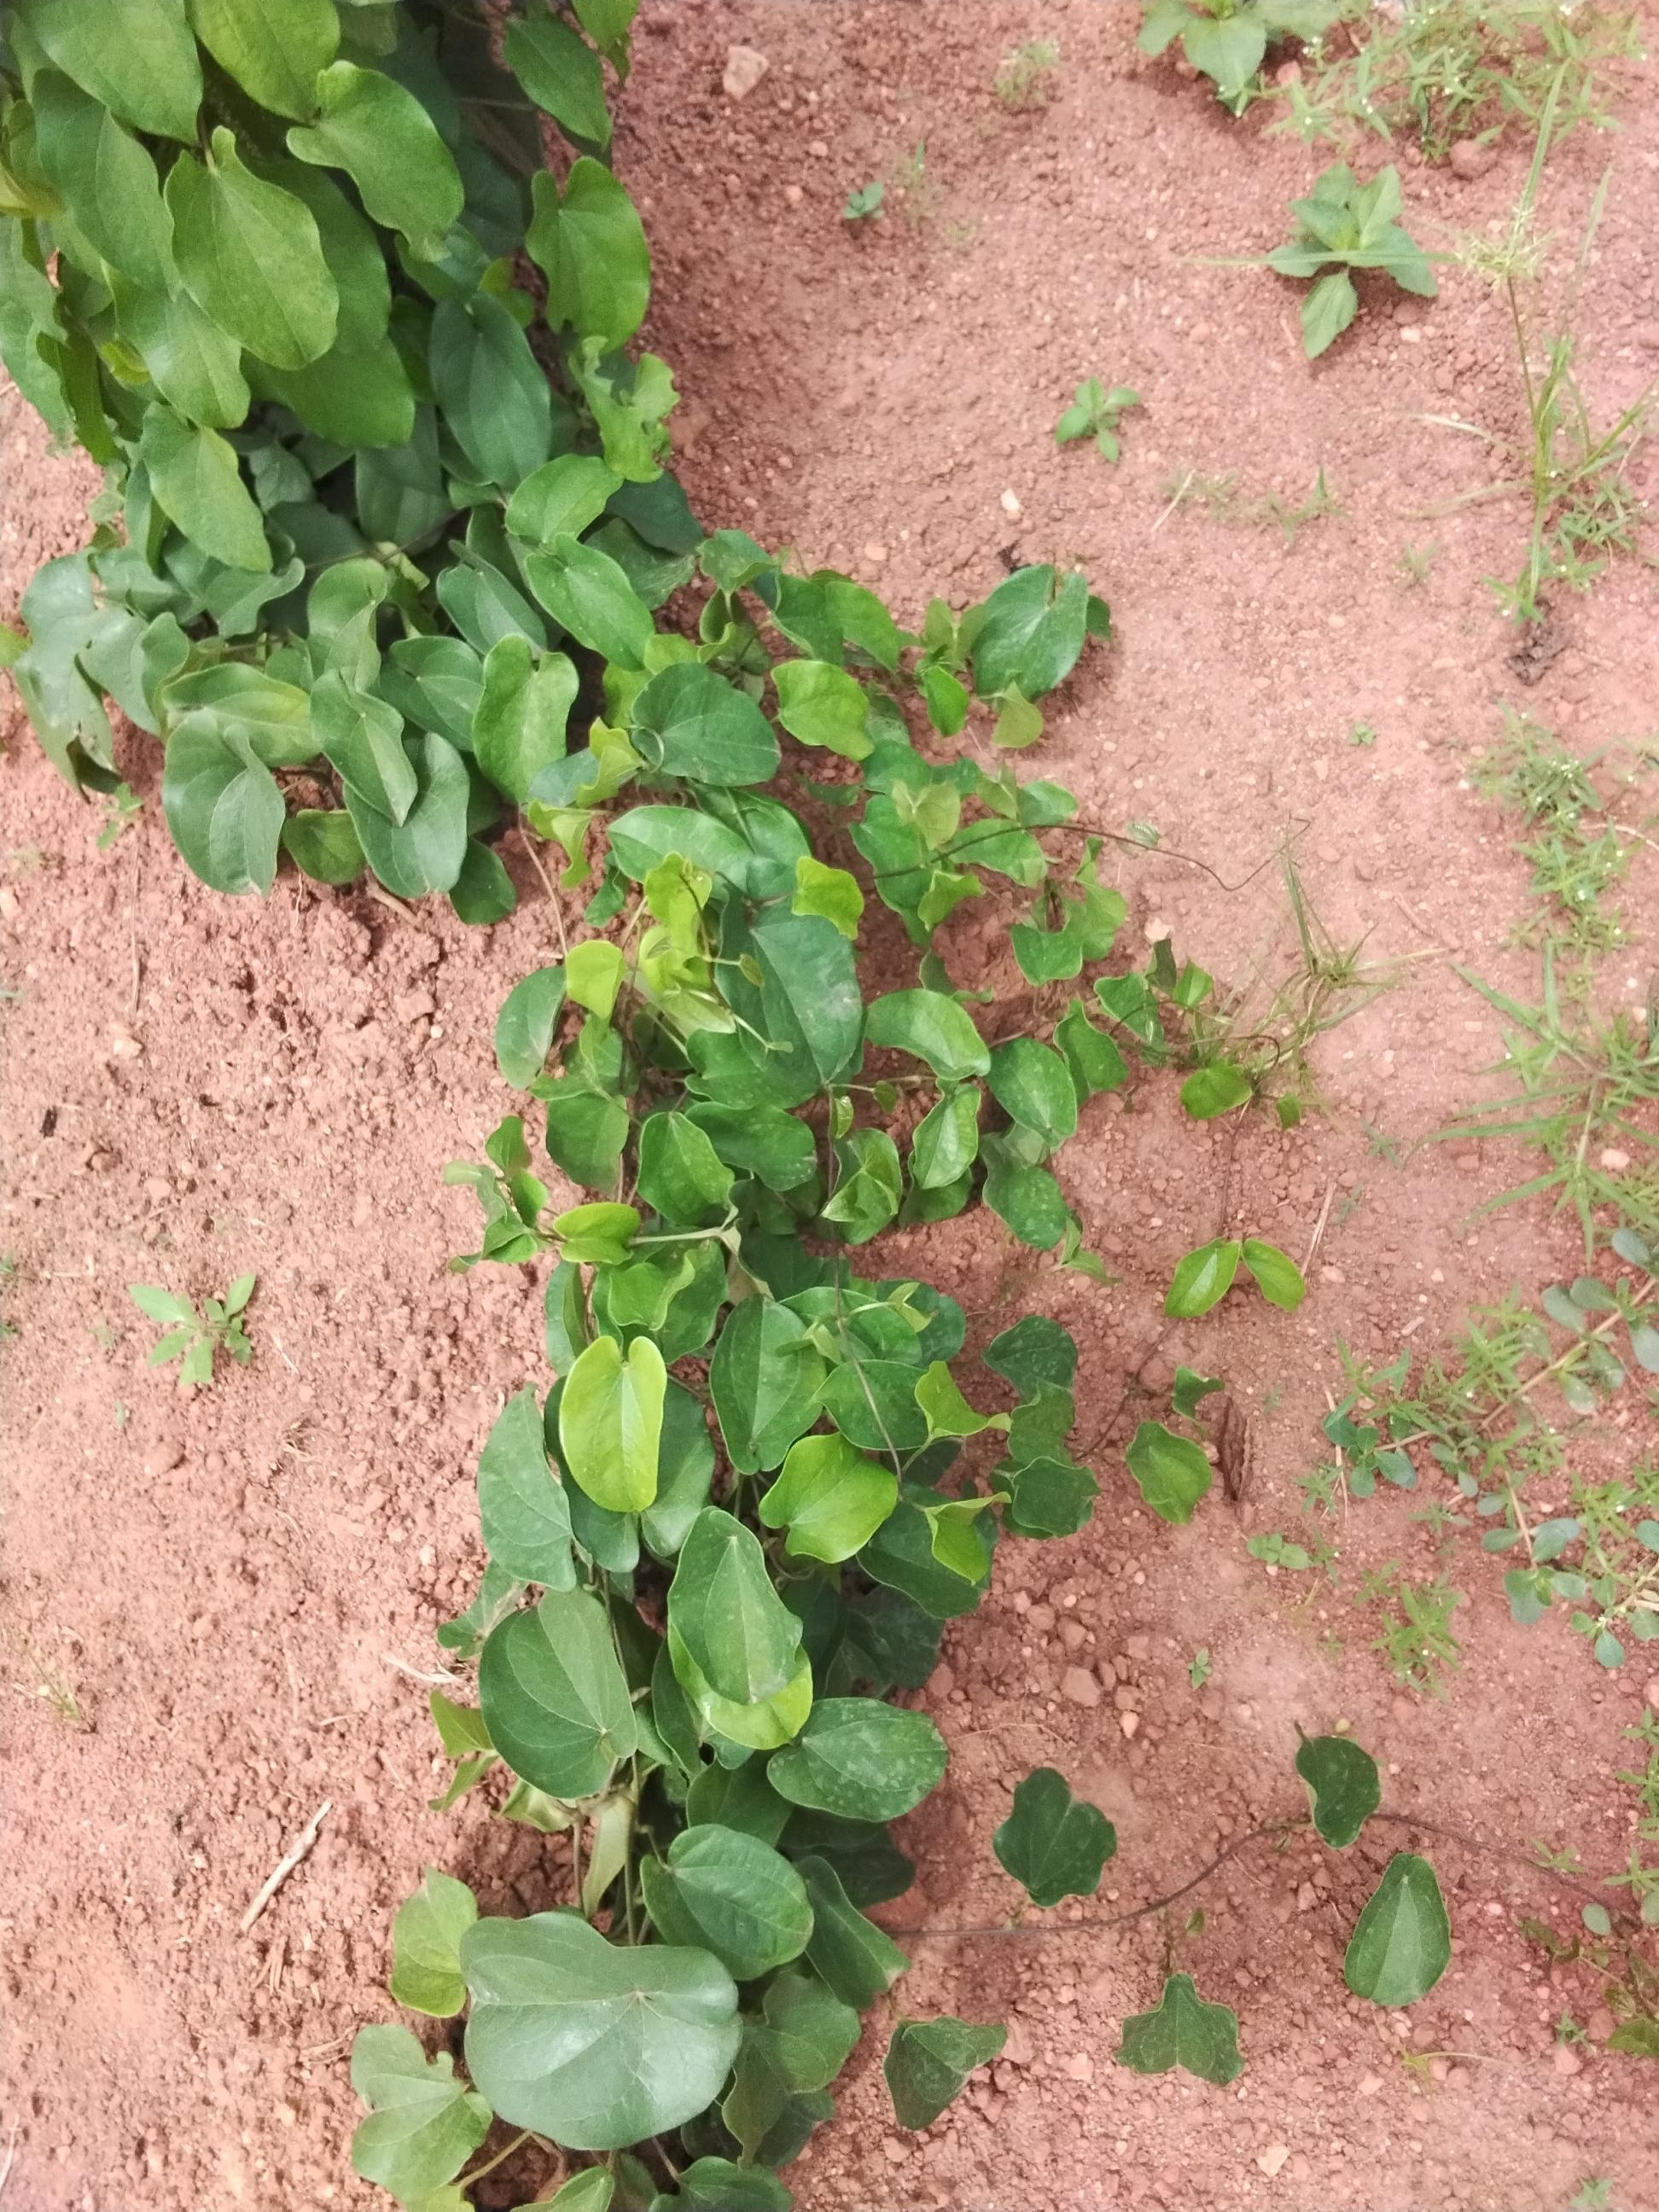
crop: yam
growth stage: vegetative
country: Nigeria
